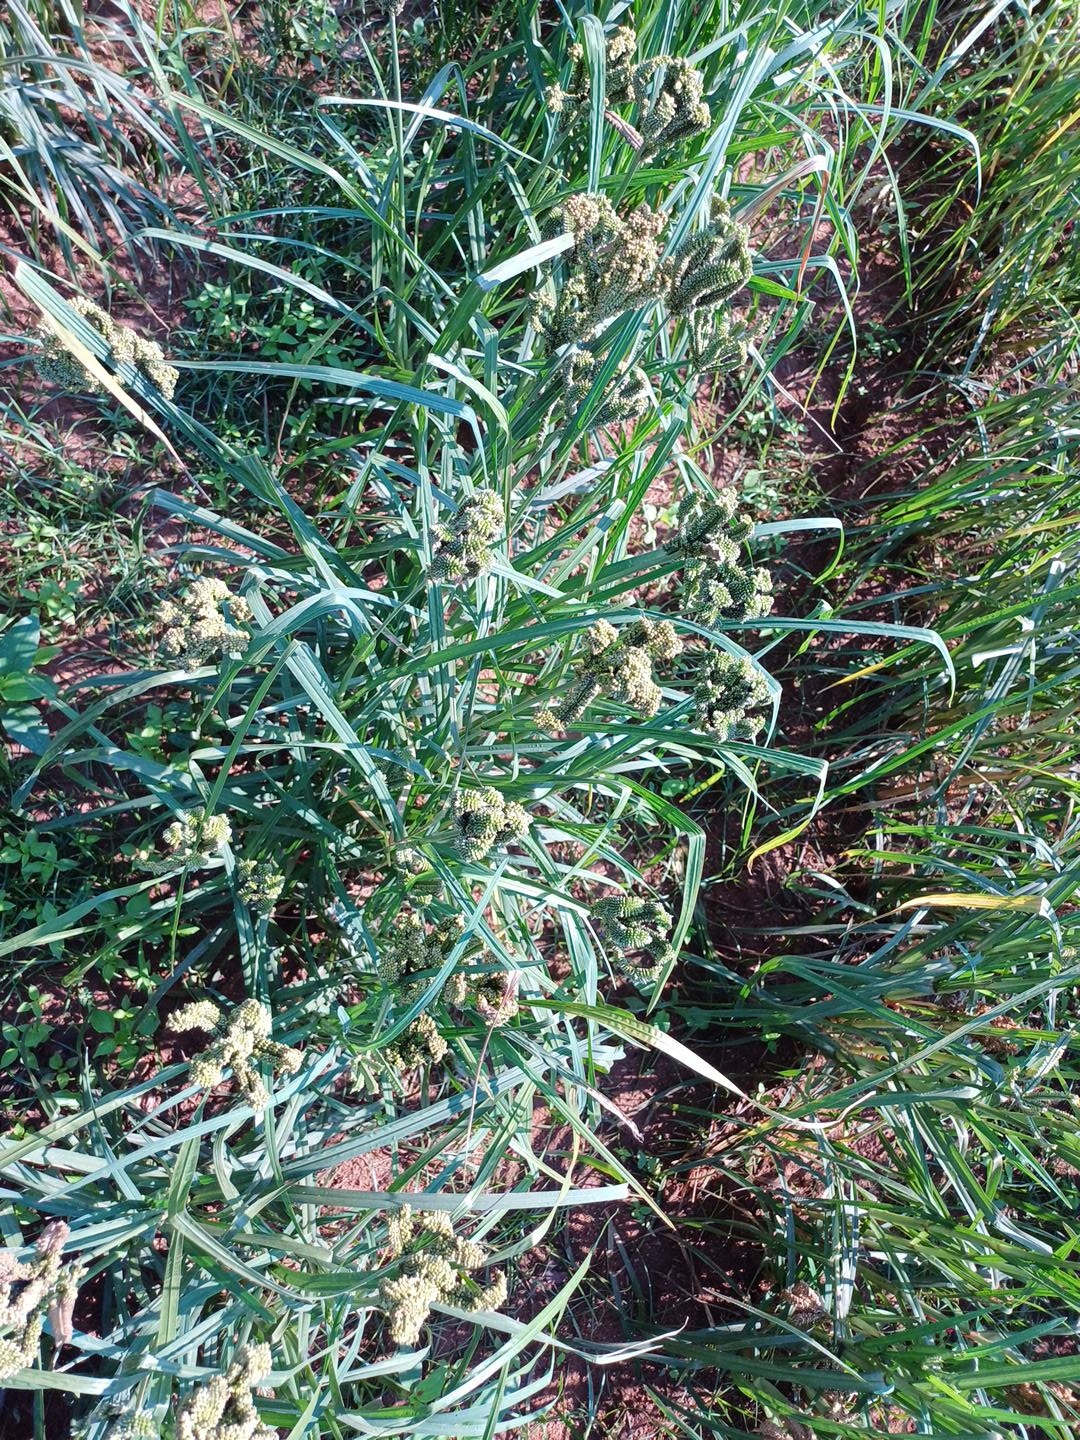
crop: finger millet
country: Kenya
